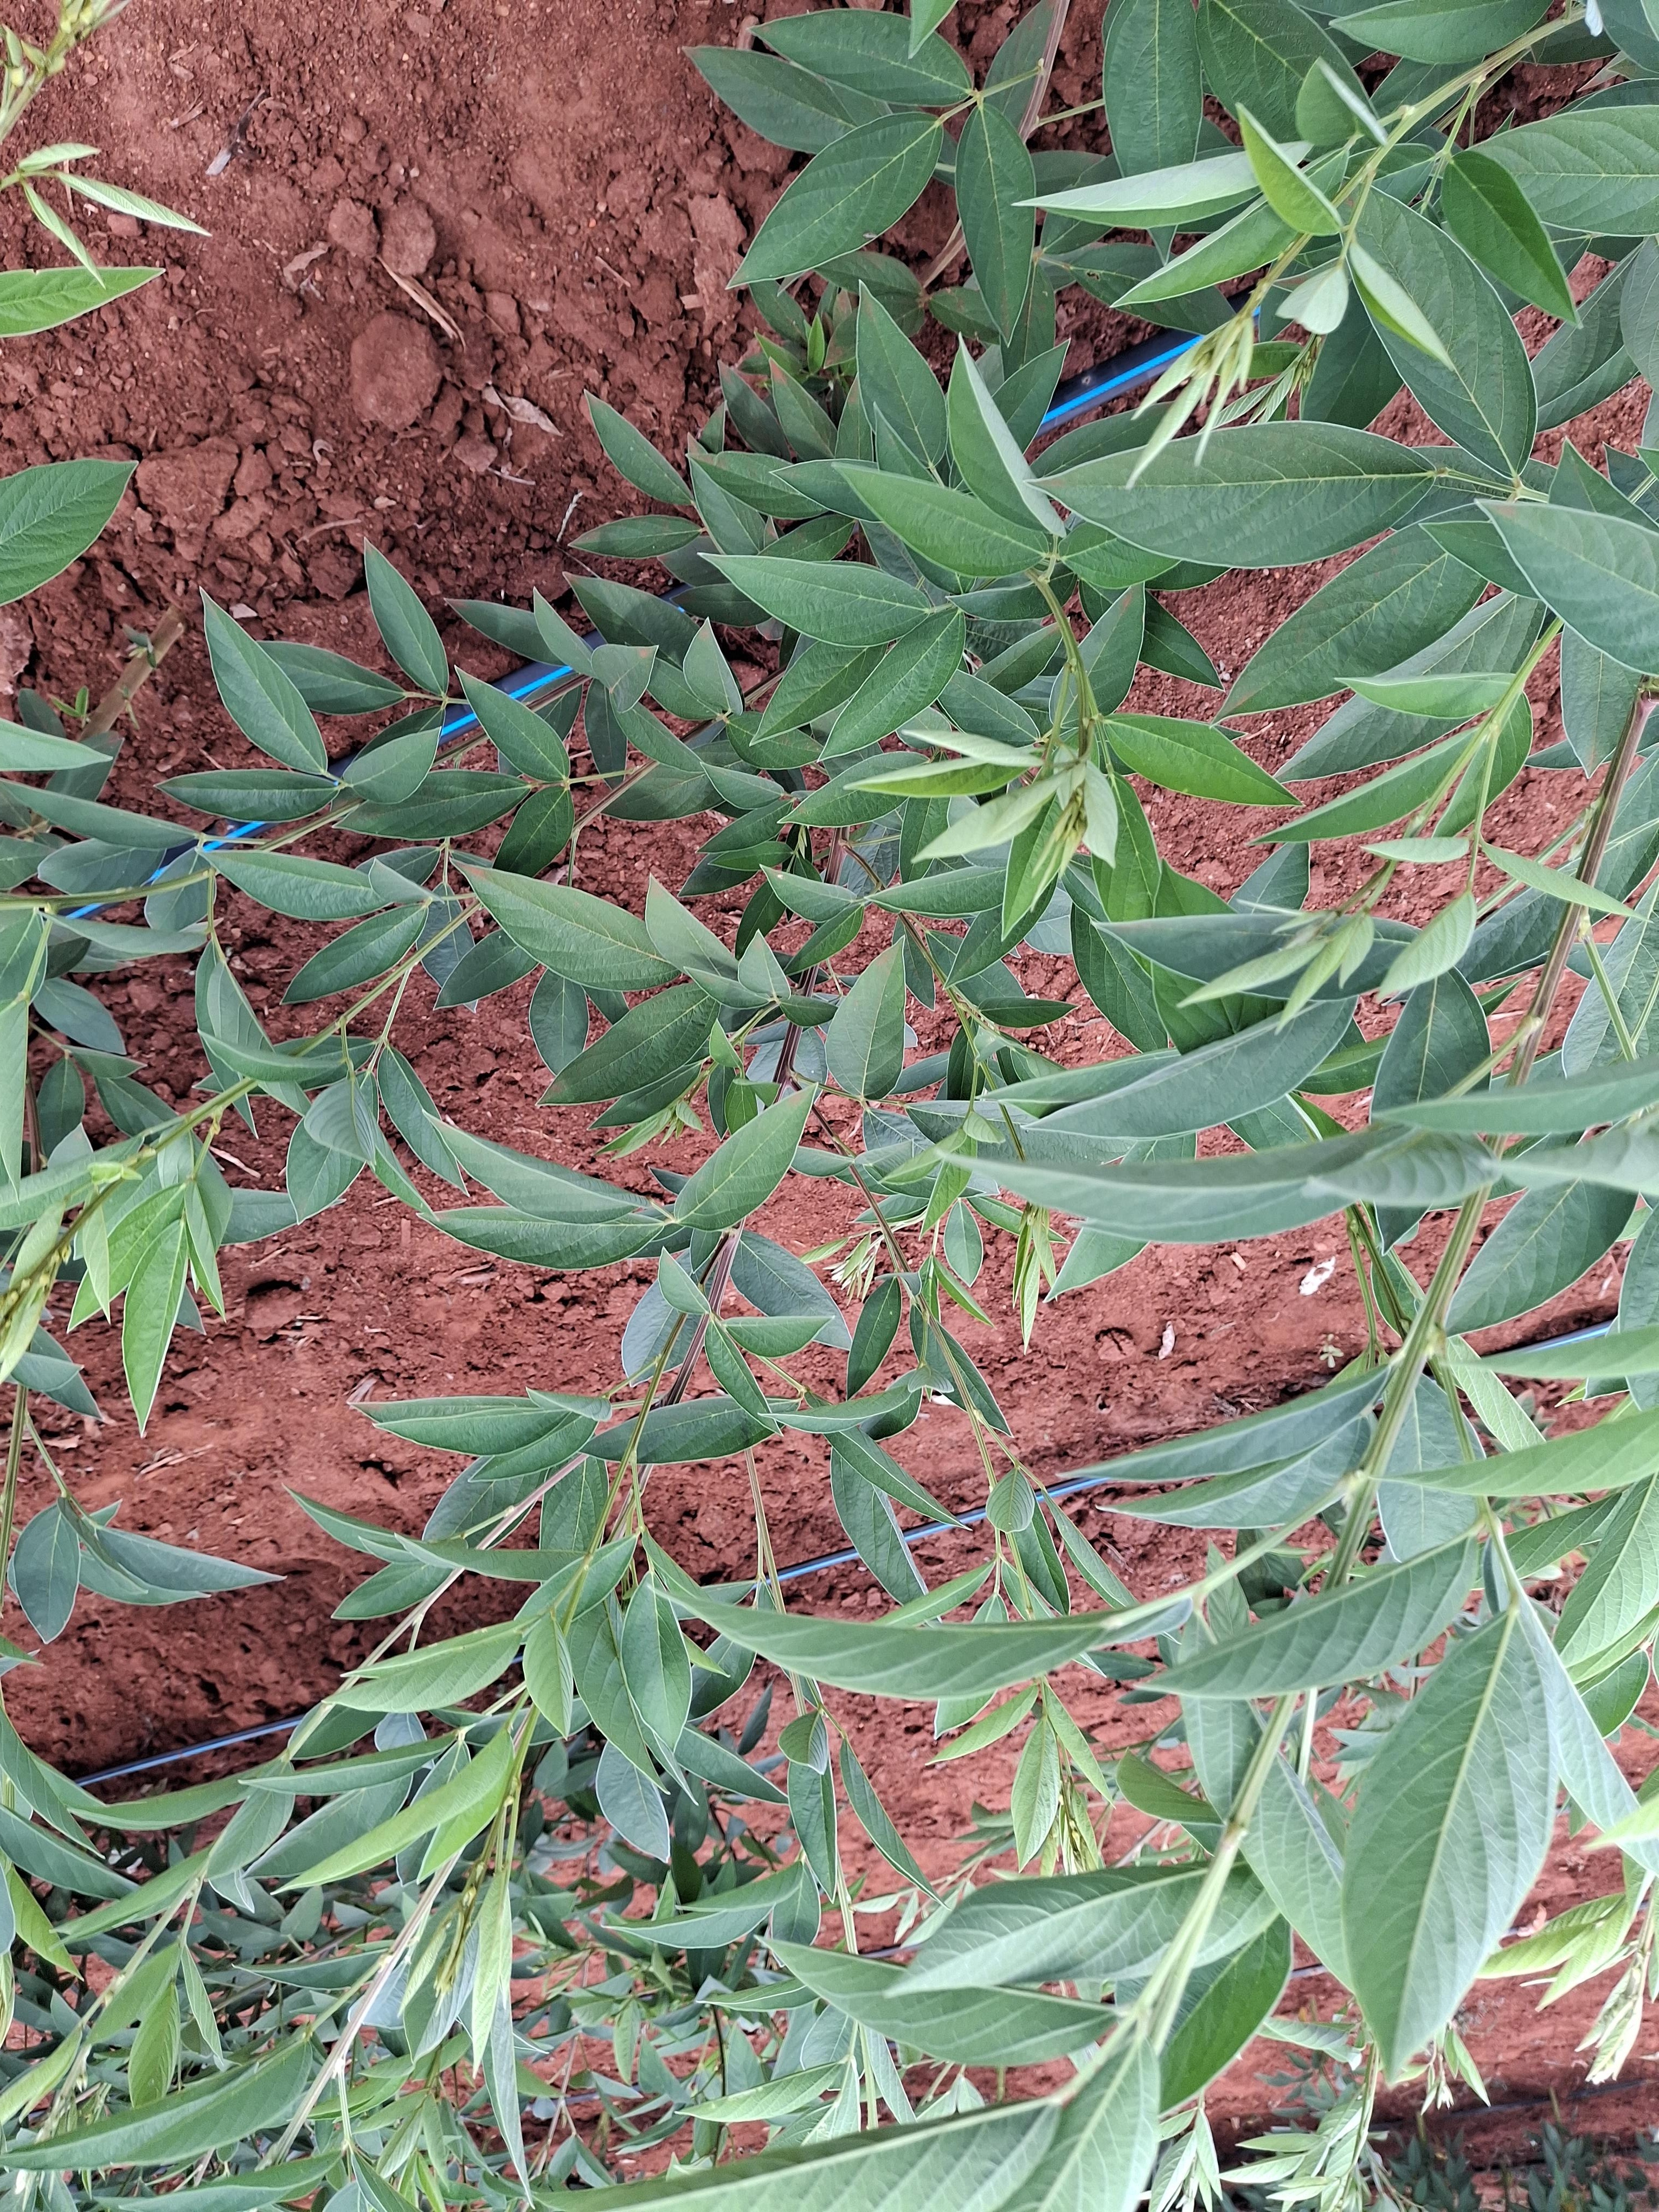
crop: pigeonpea
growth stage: flowering
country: Kenya
